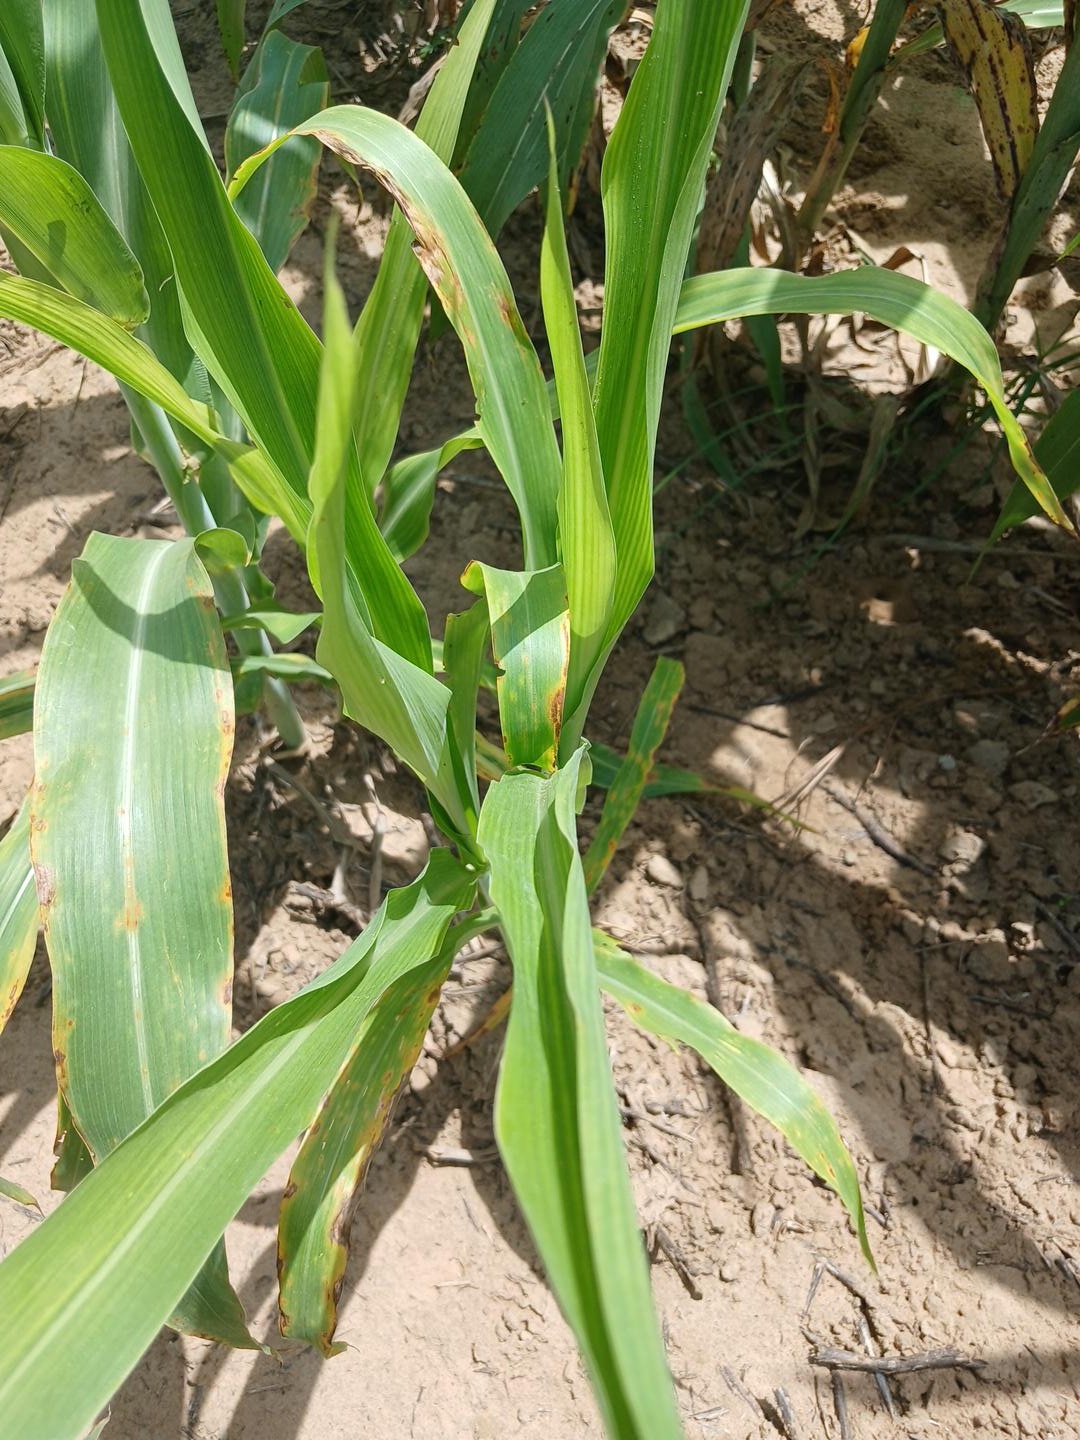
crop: sorghum
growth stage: vegetative
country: Senegal
